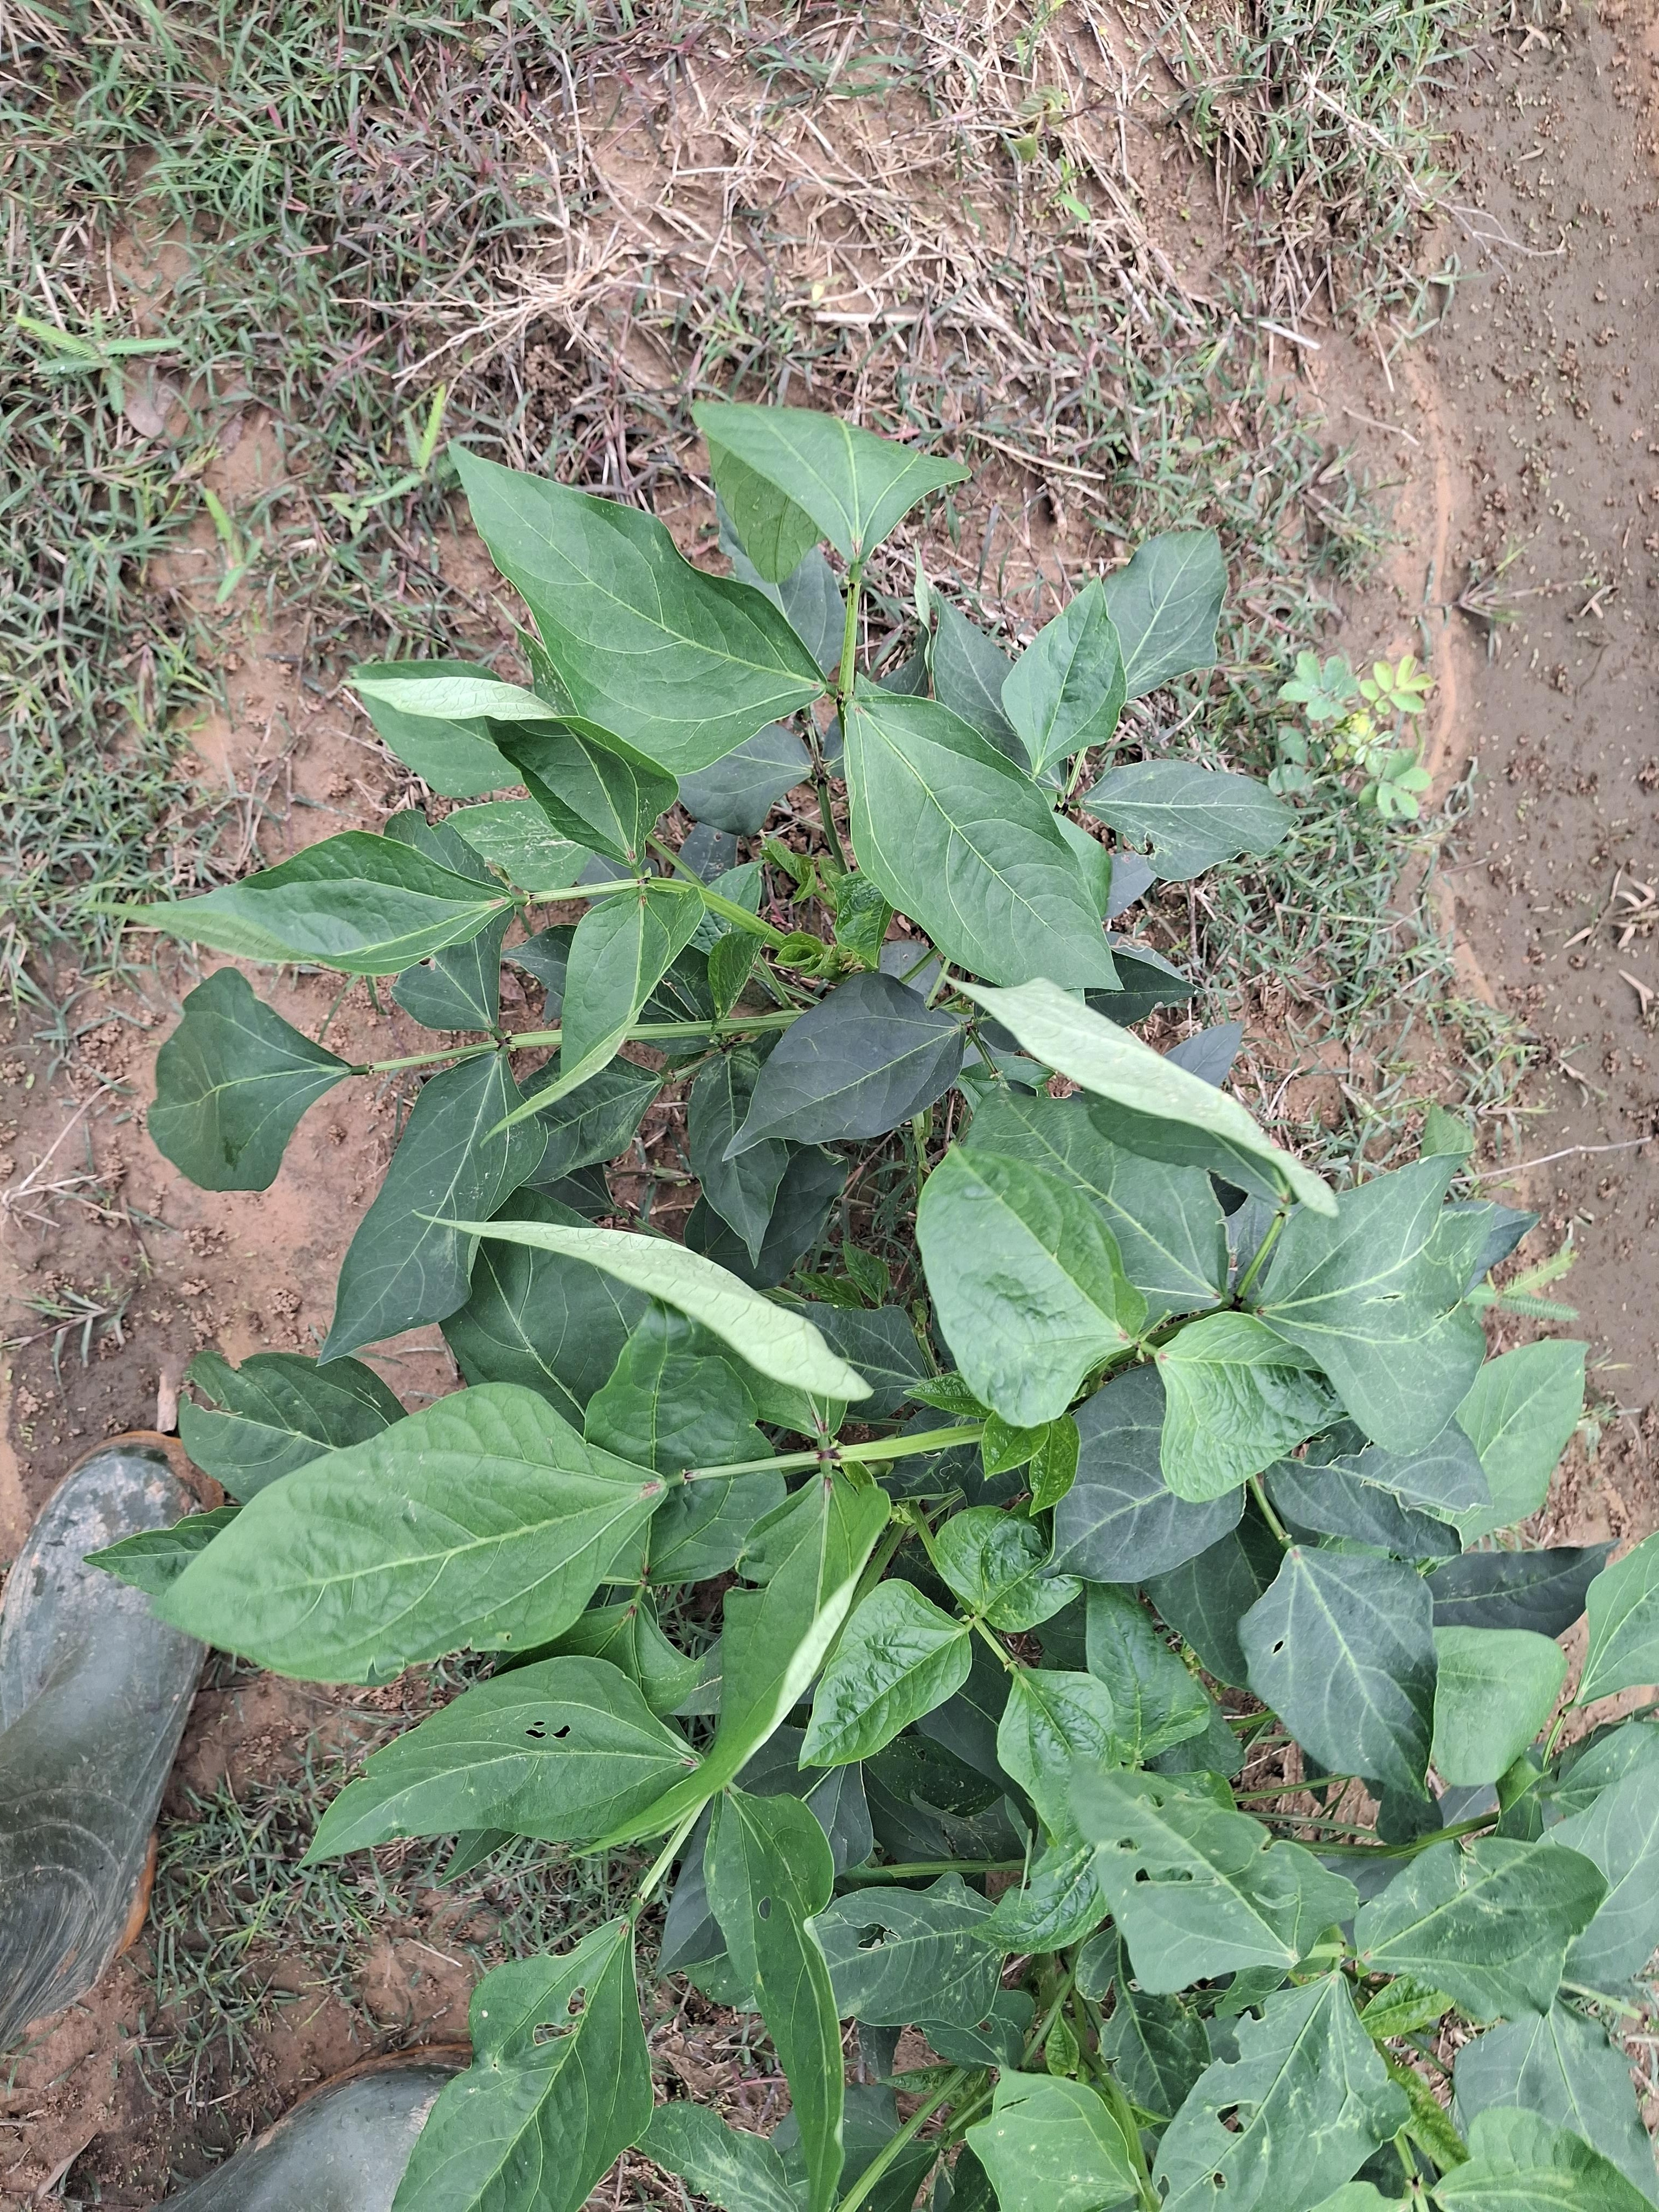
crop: cowpea
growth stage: vegetative
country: Nigeria
